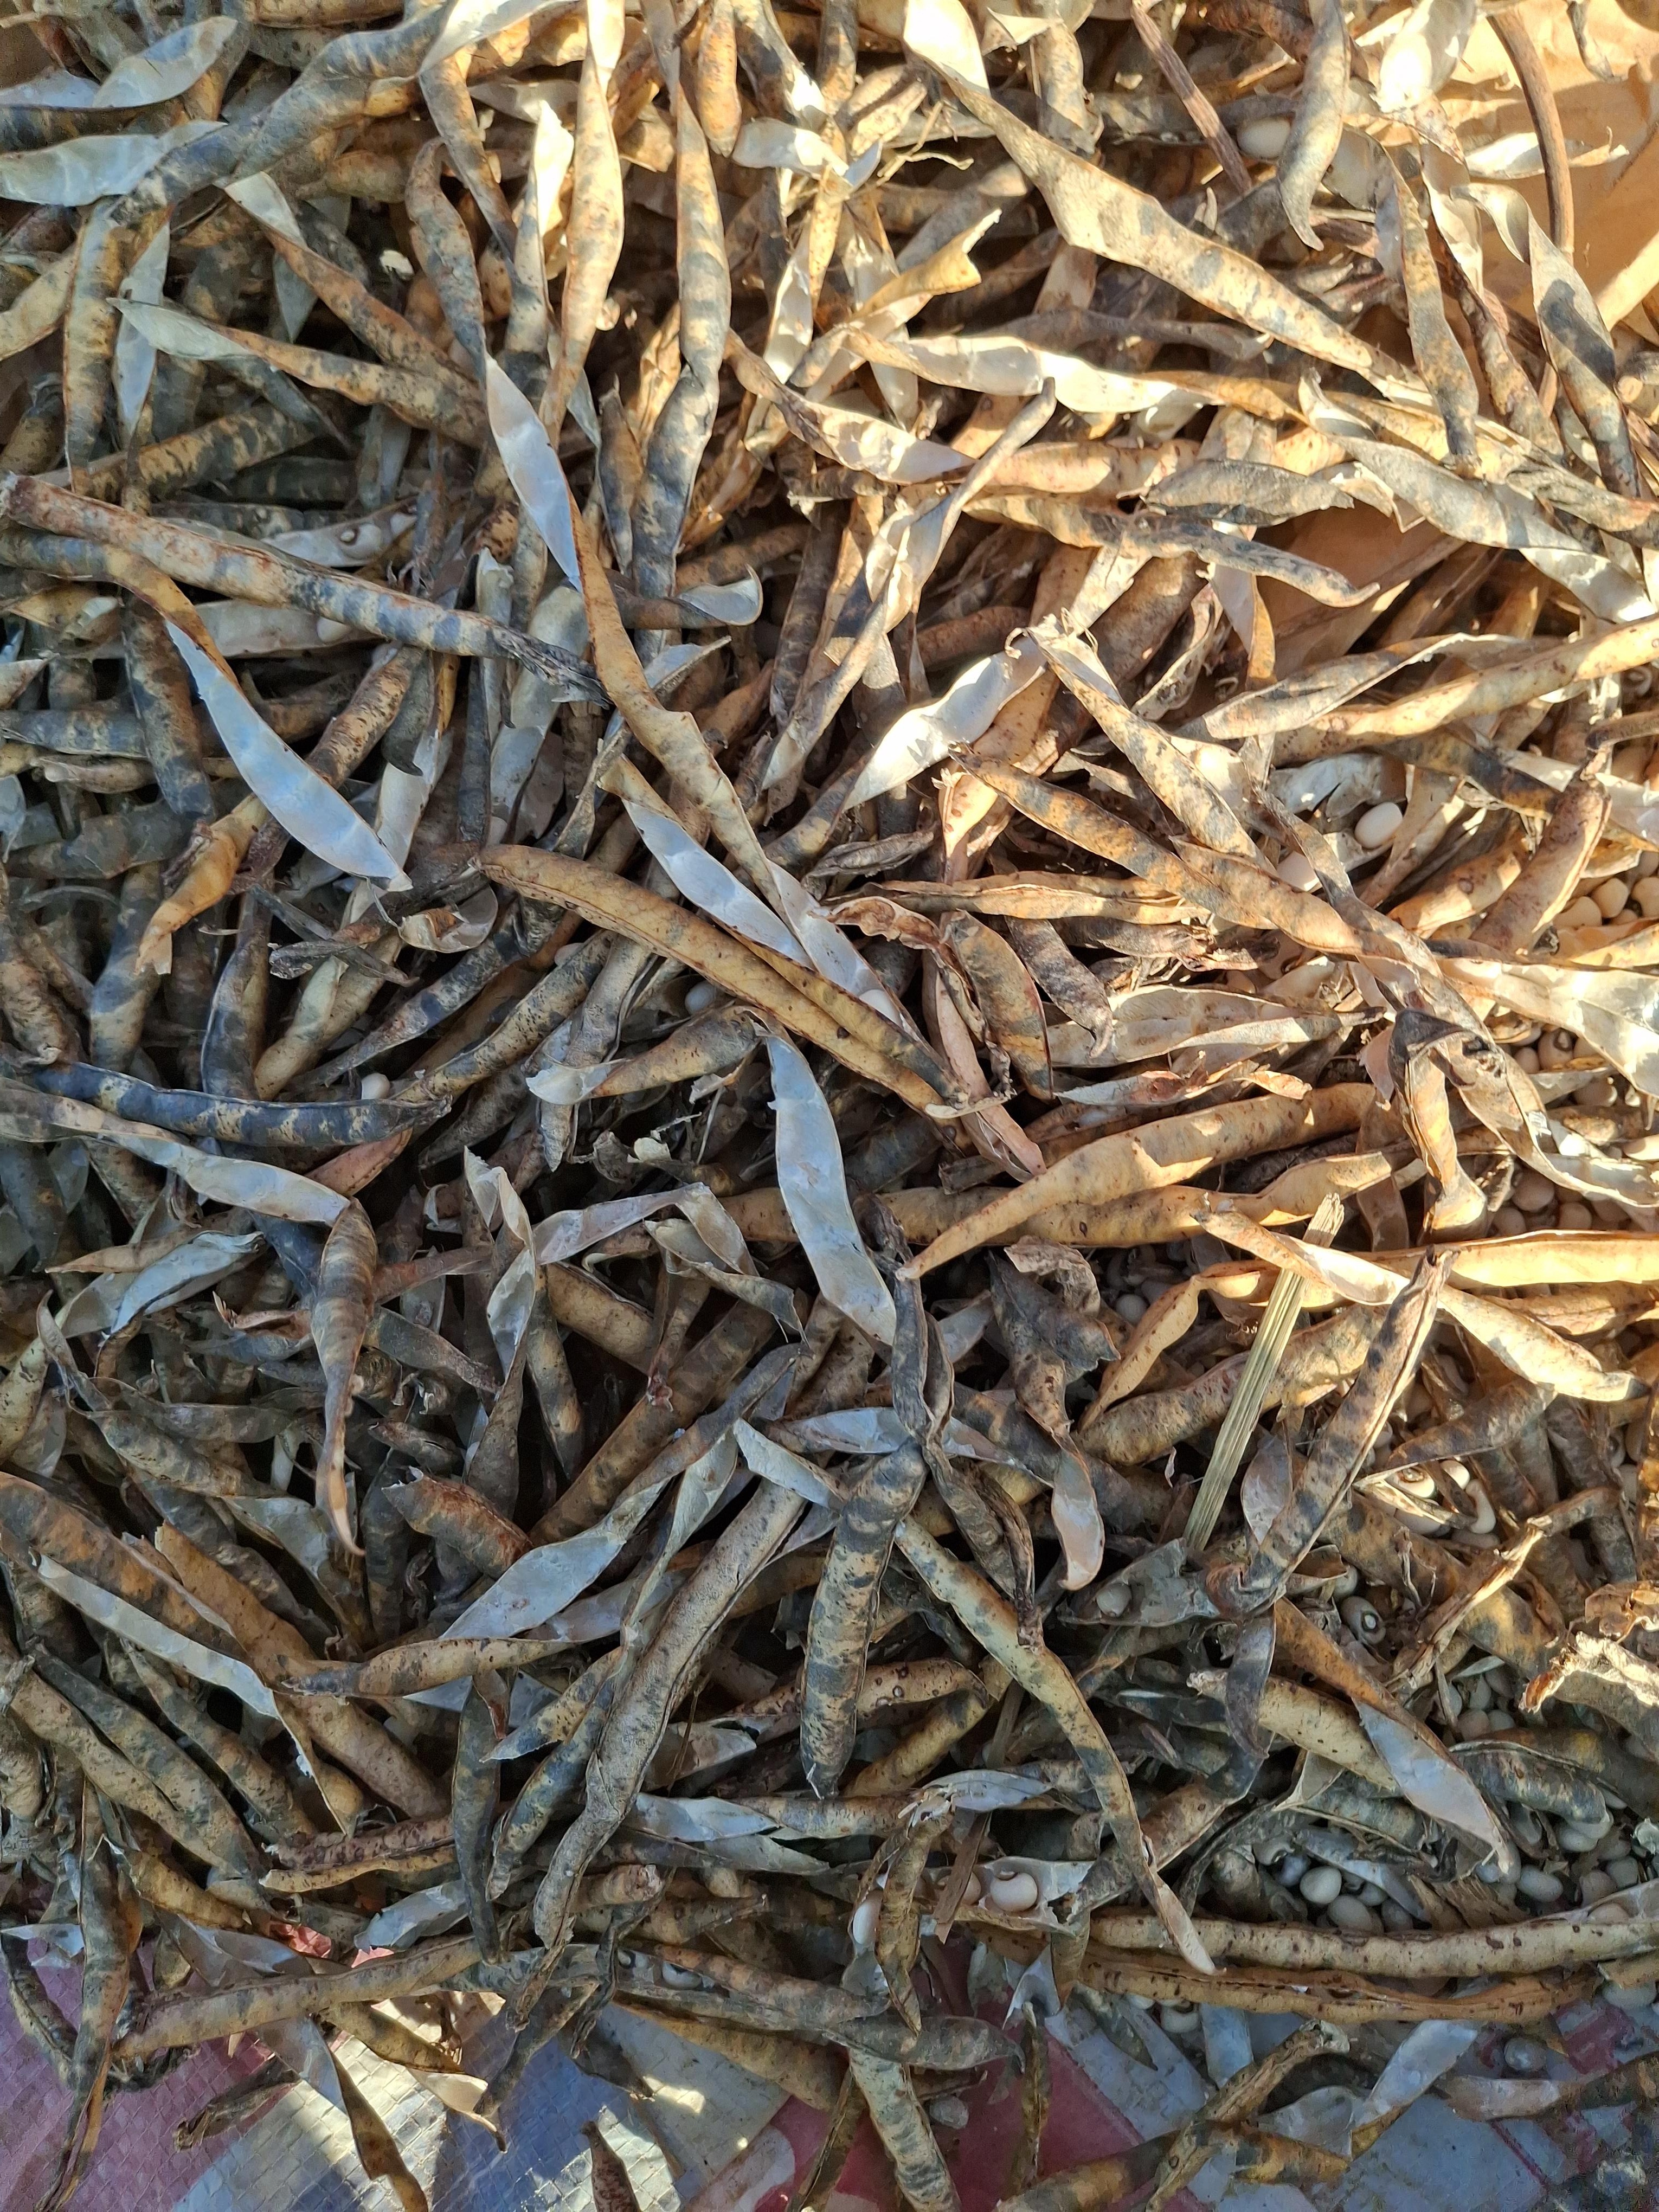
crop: cowpea
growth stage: harvest
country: Nigeria
